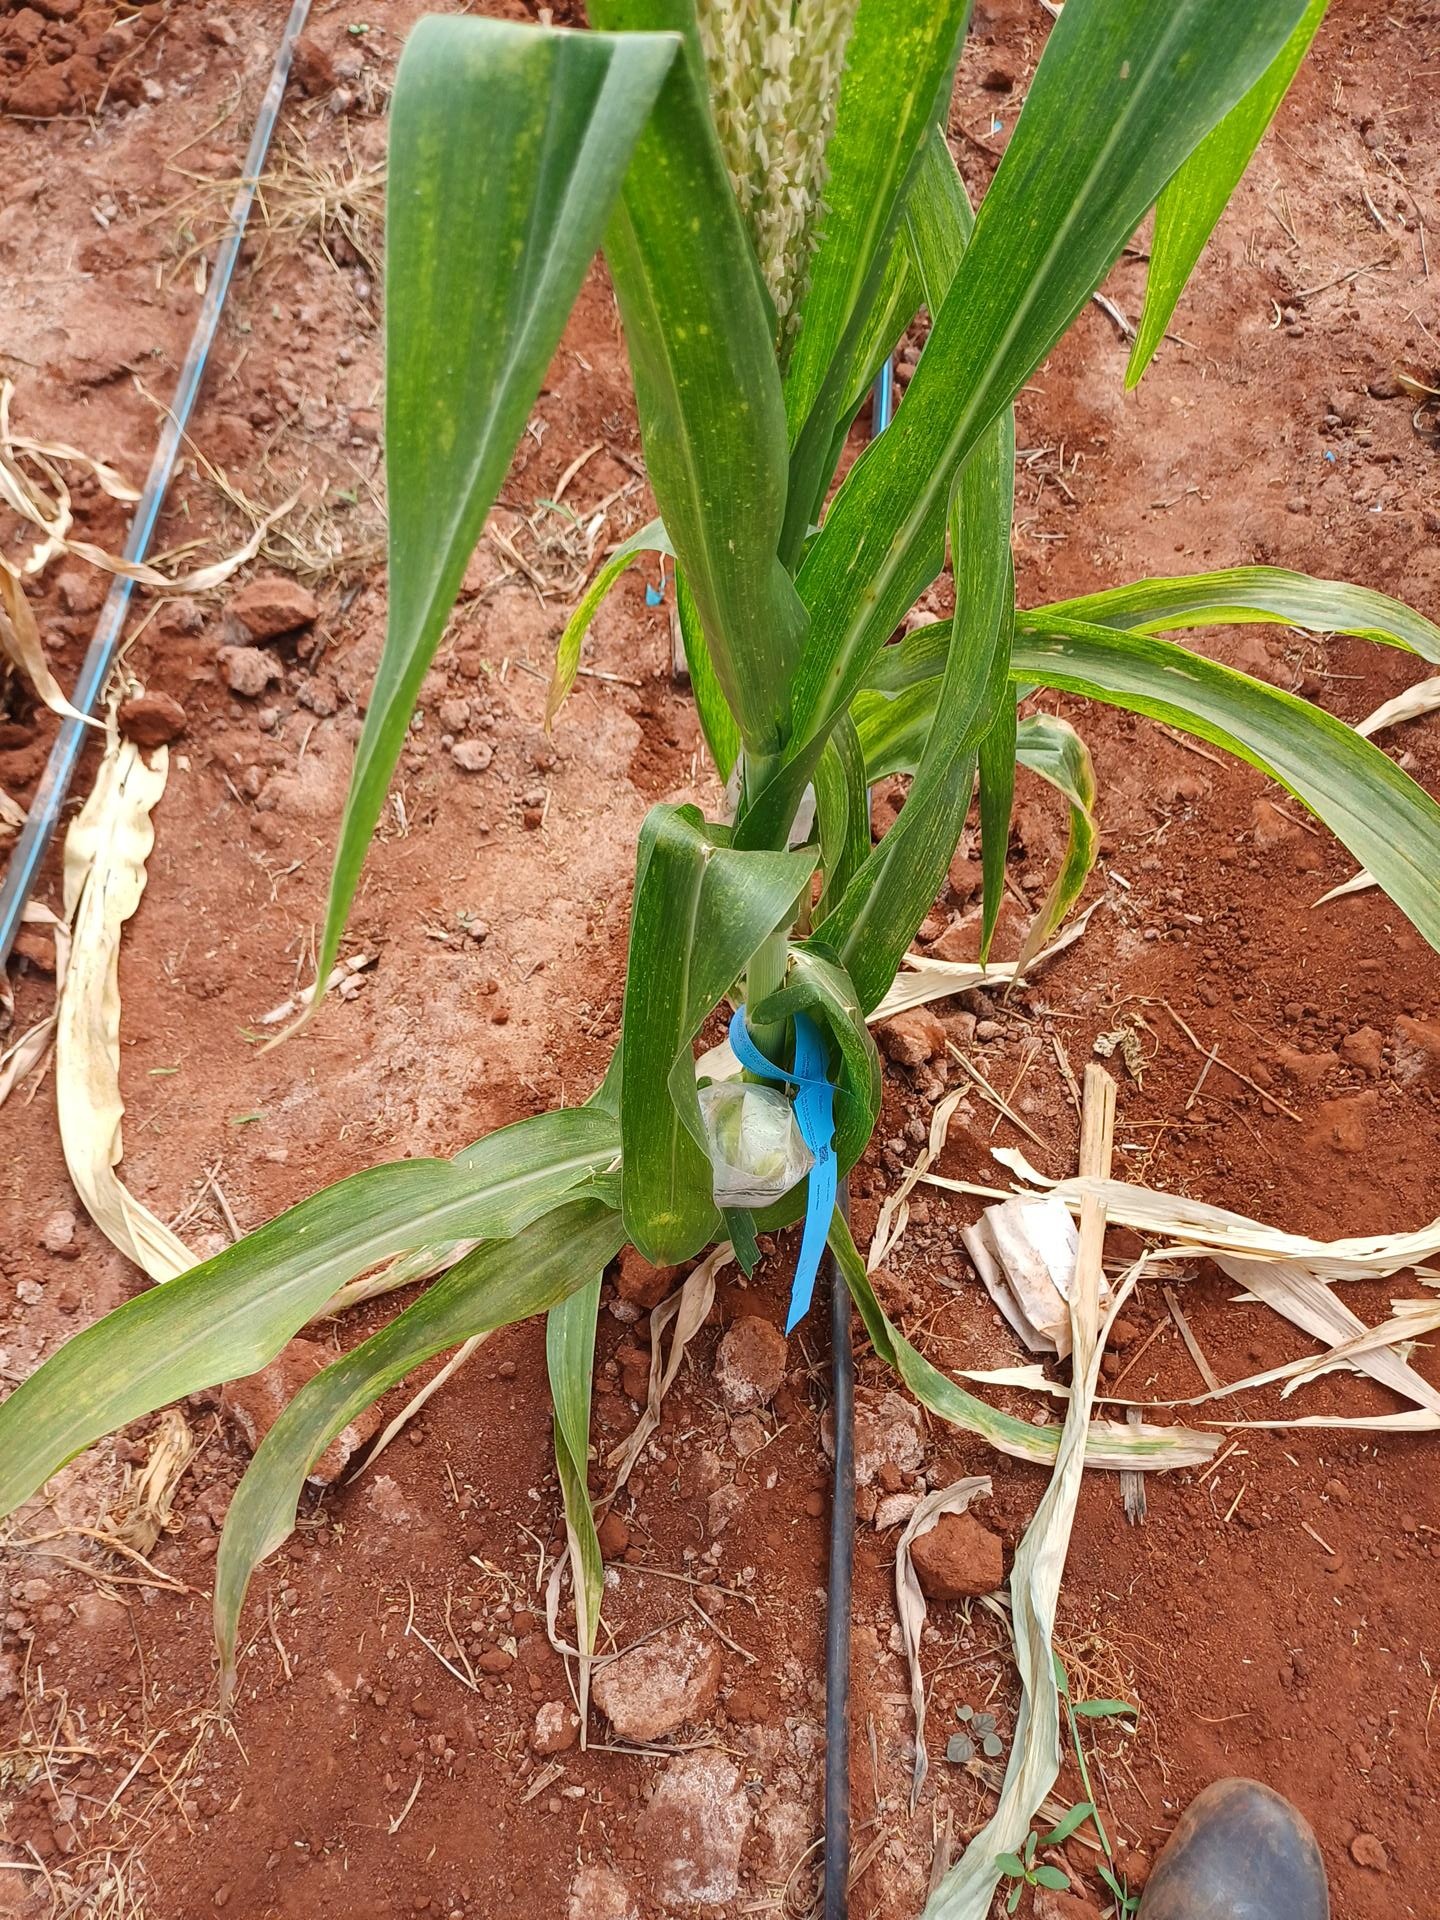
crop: maize
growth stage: flowering
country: Kenya
